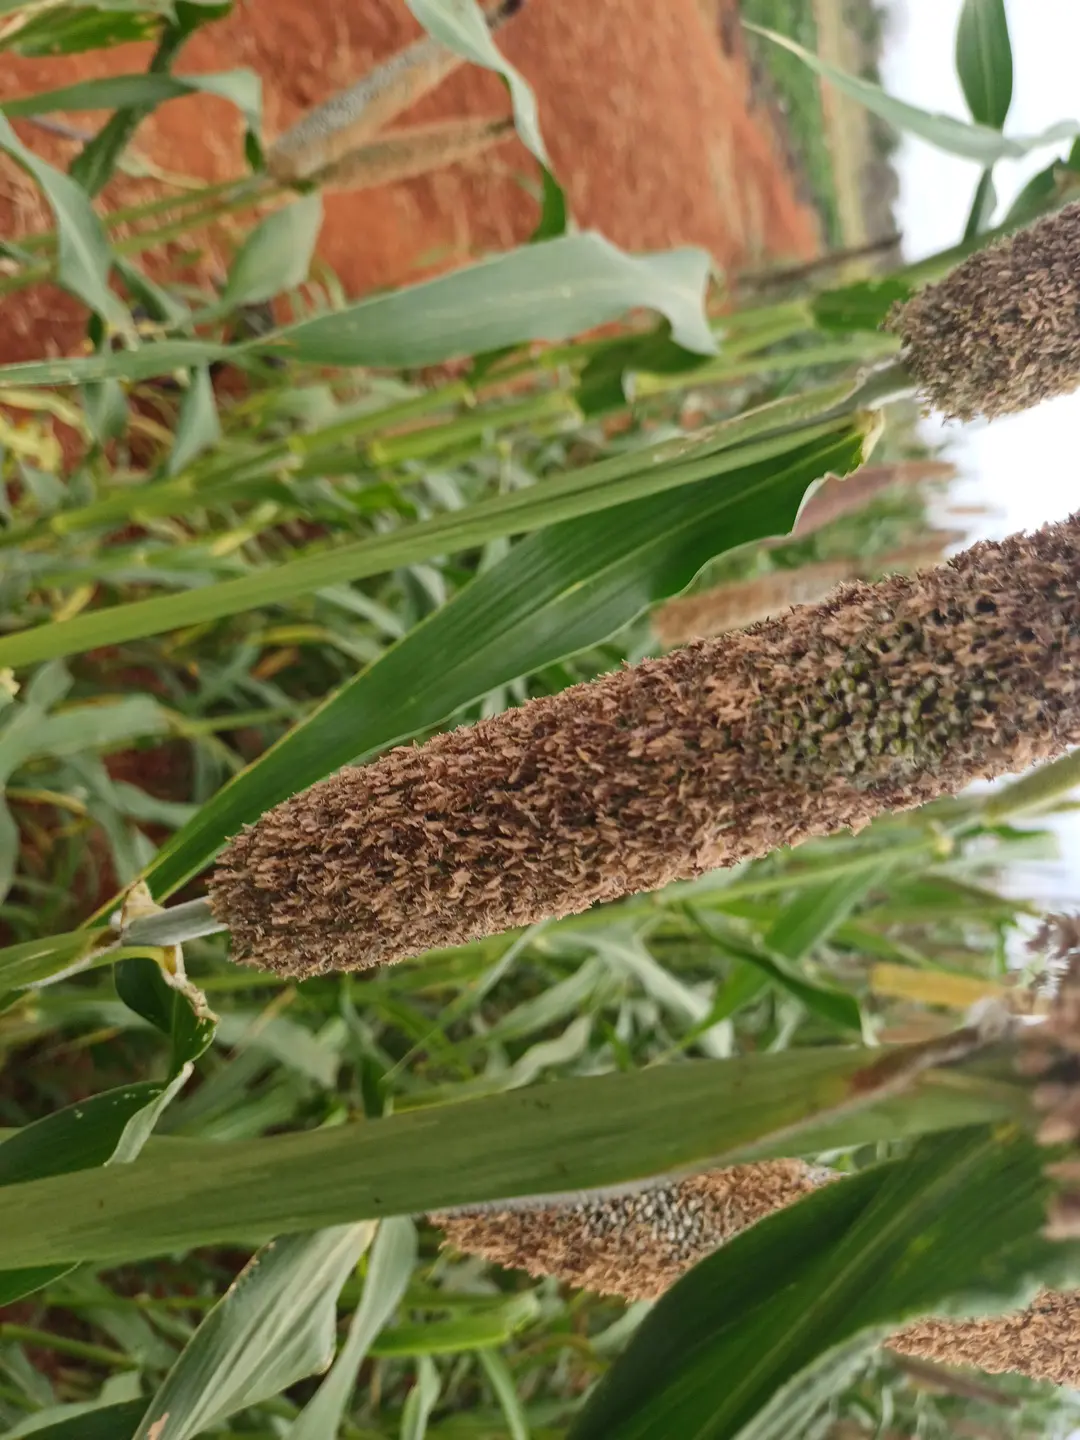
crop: pearl millet
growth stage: filling grain
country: Kenya
